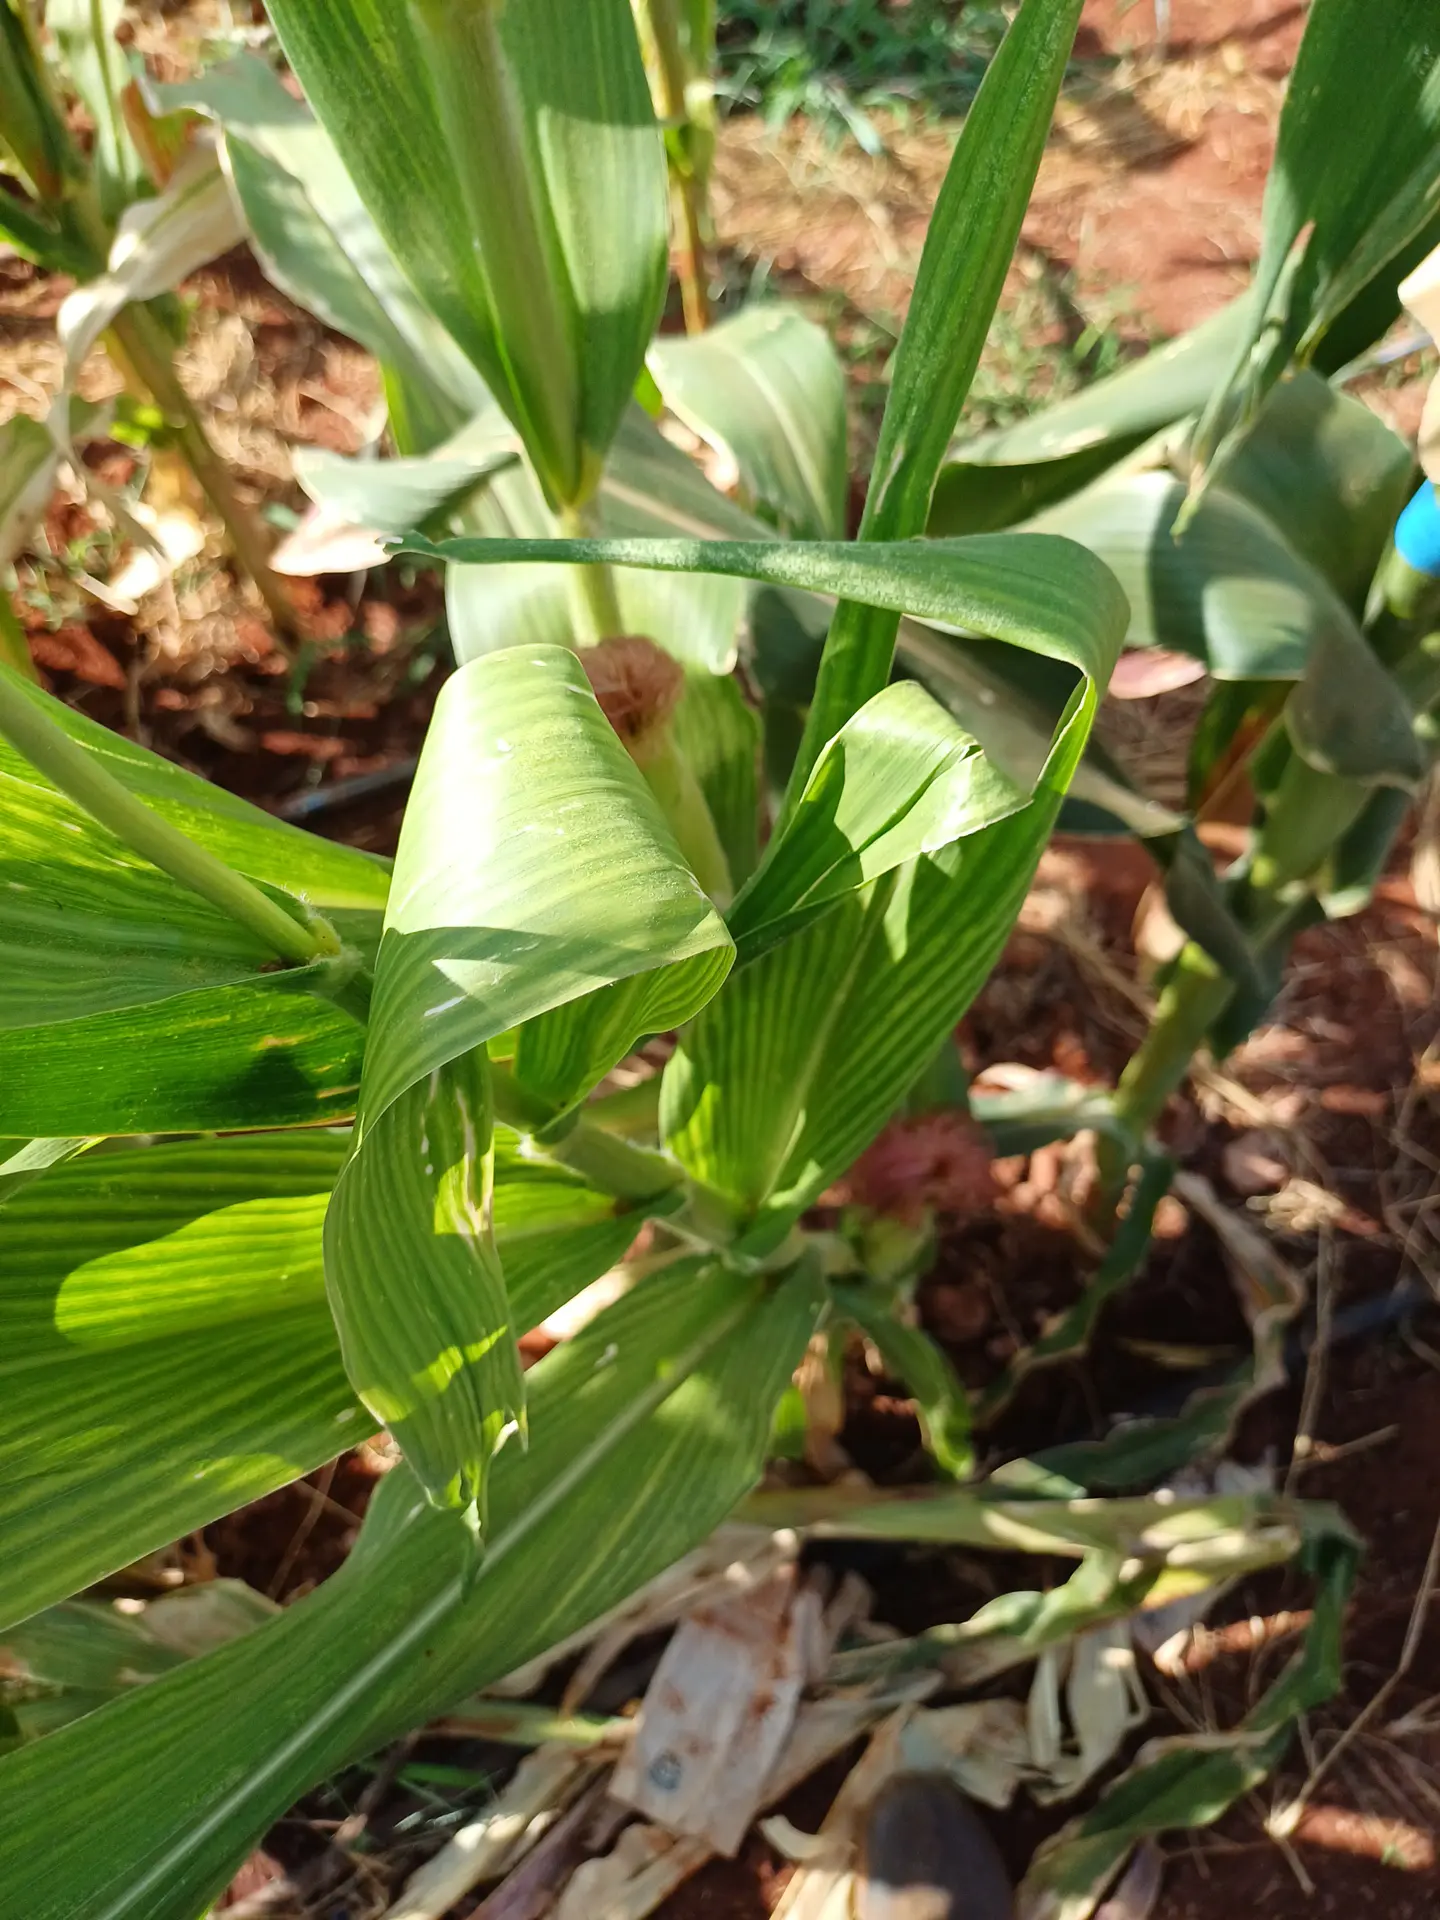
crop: maize
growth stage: flowering
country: Kenya
